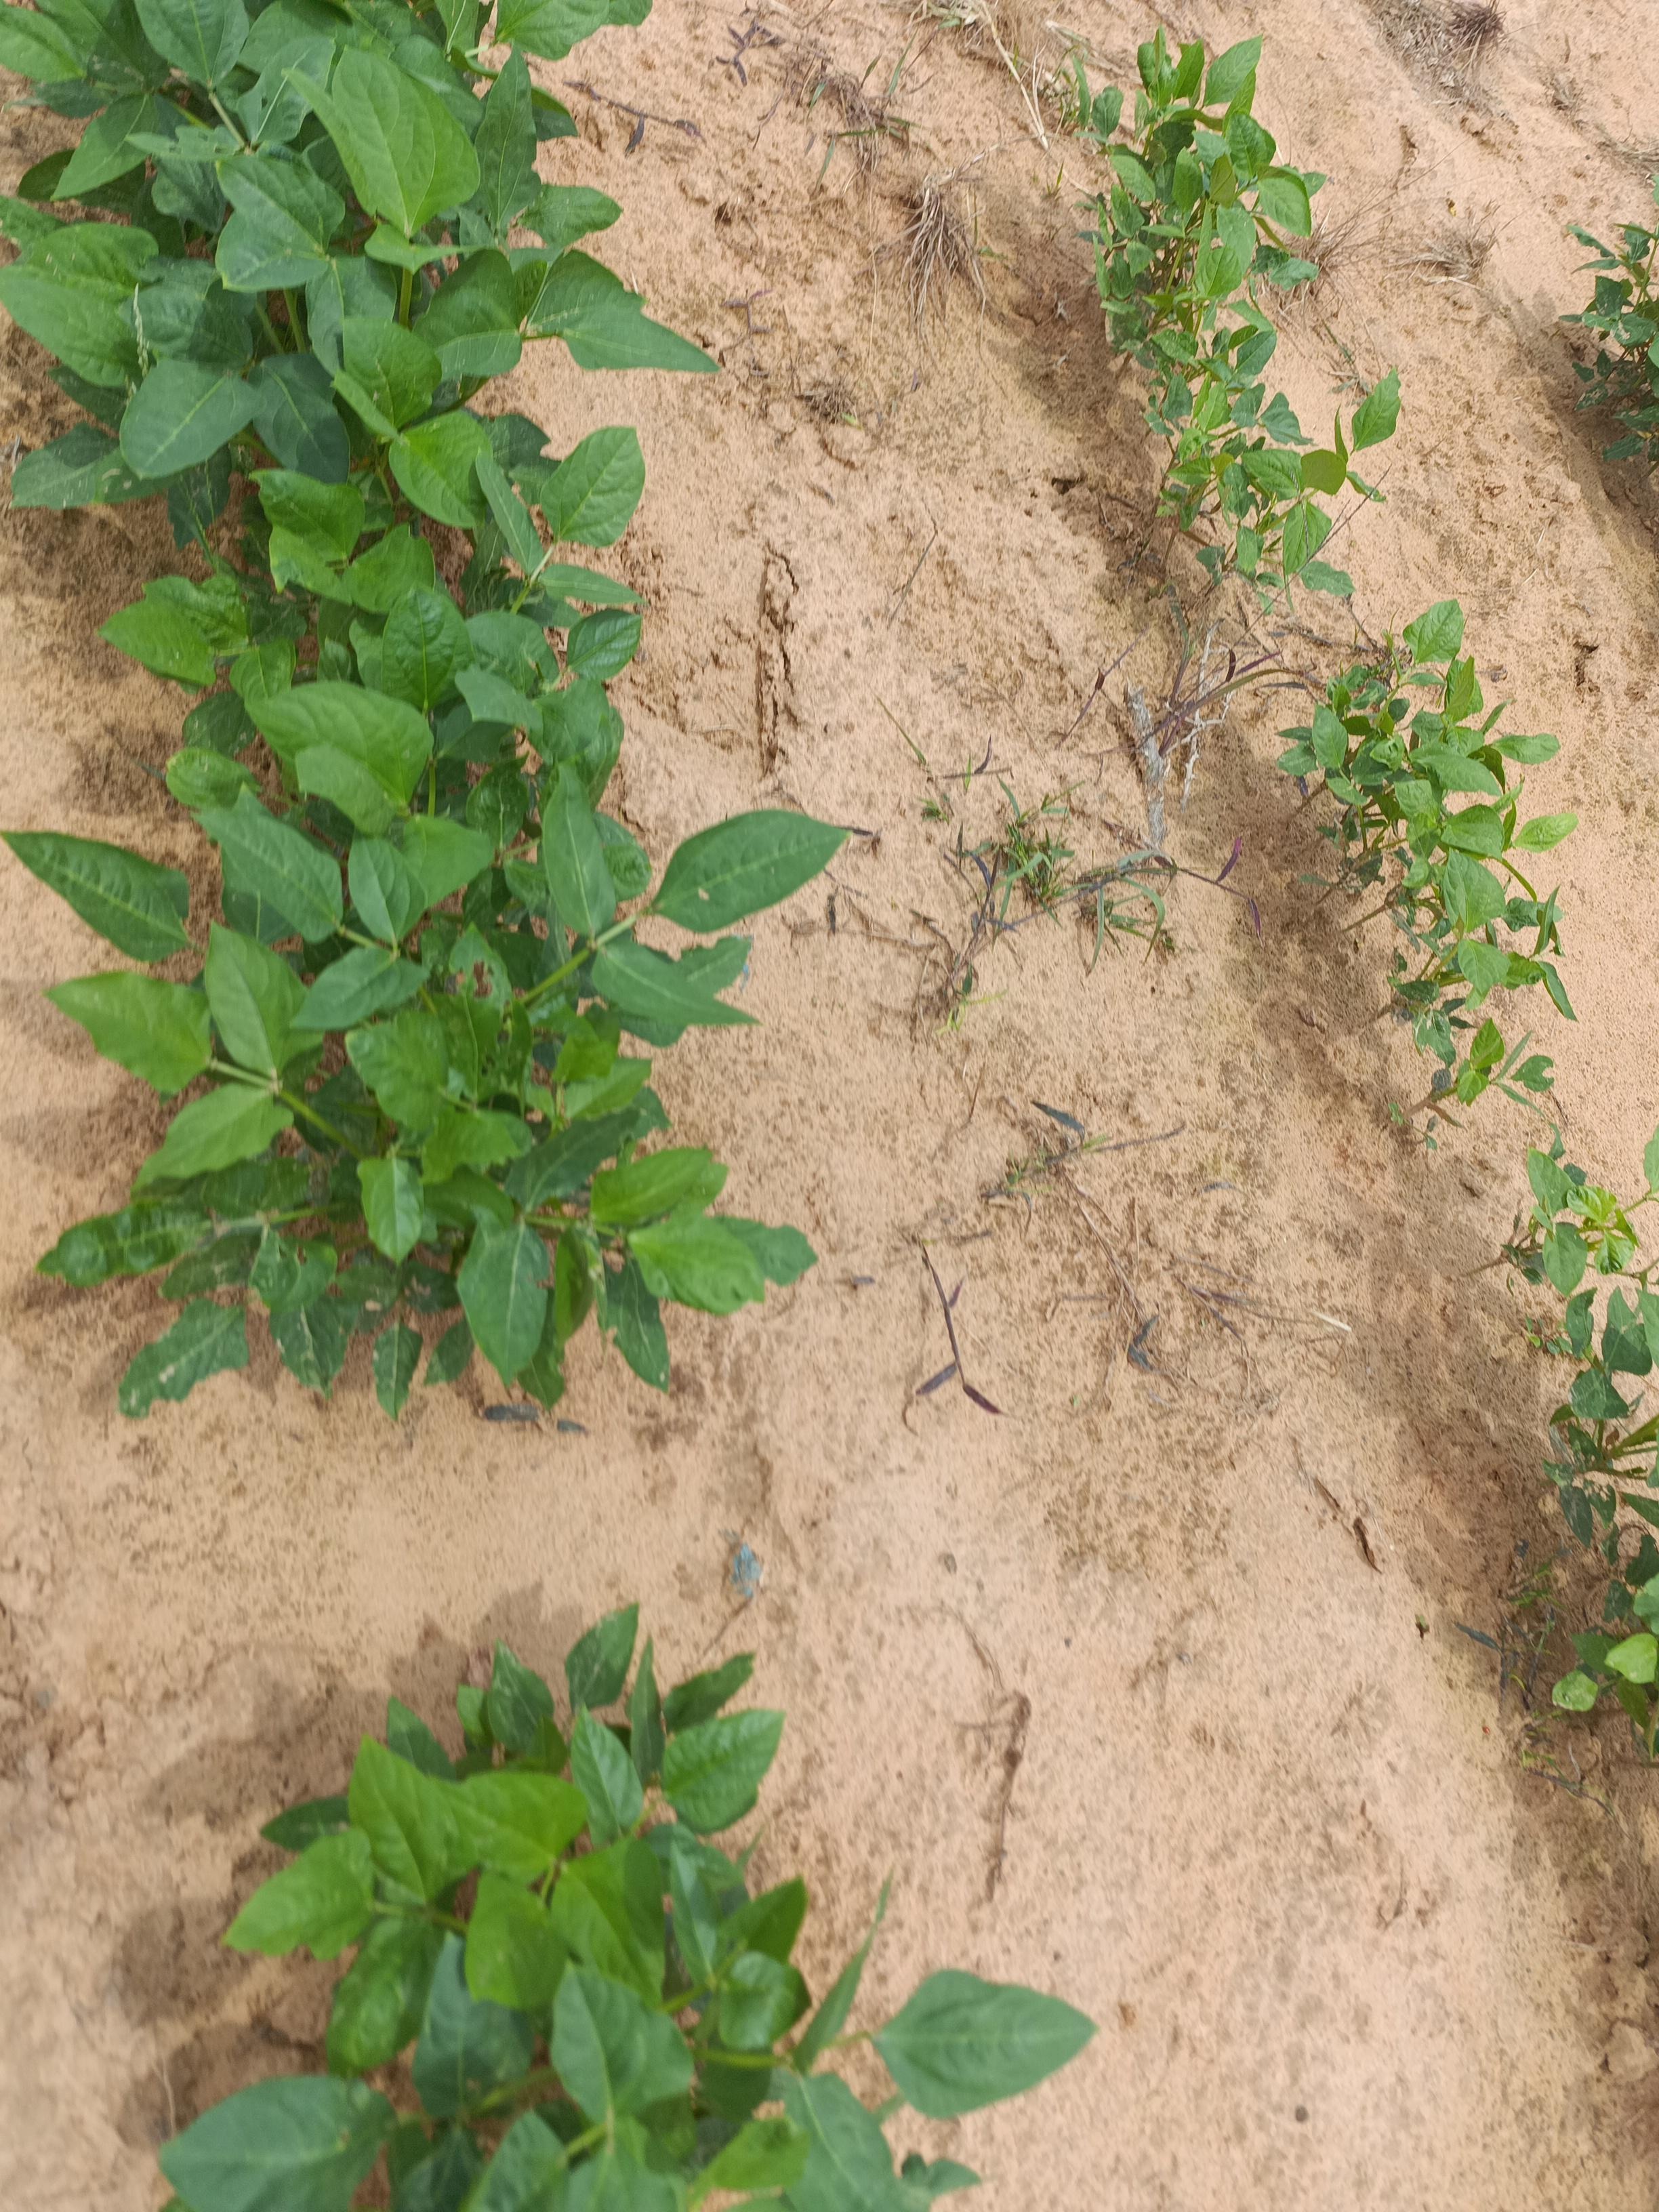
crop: cowpea
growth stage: emergence
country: Nigeria
